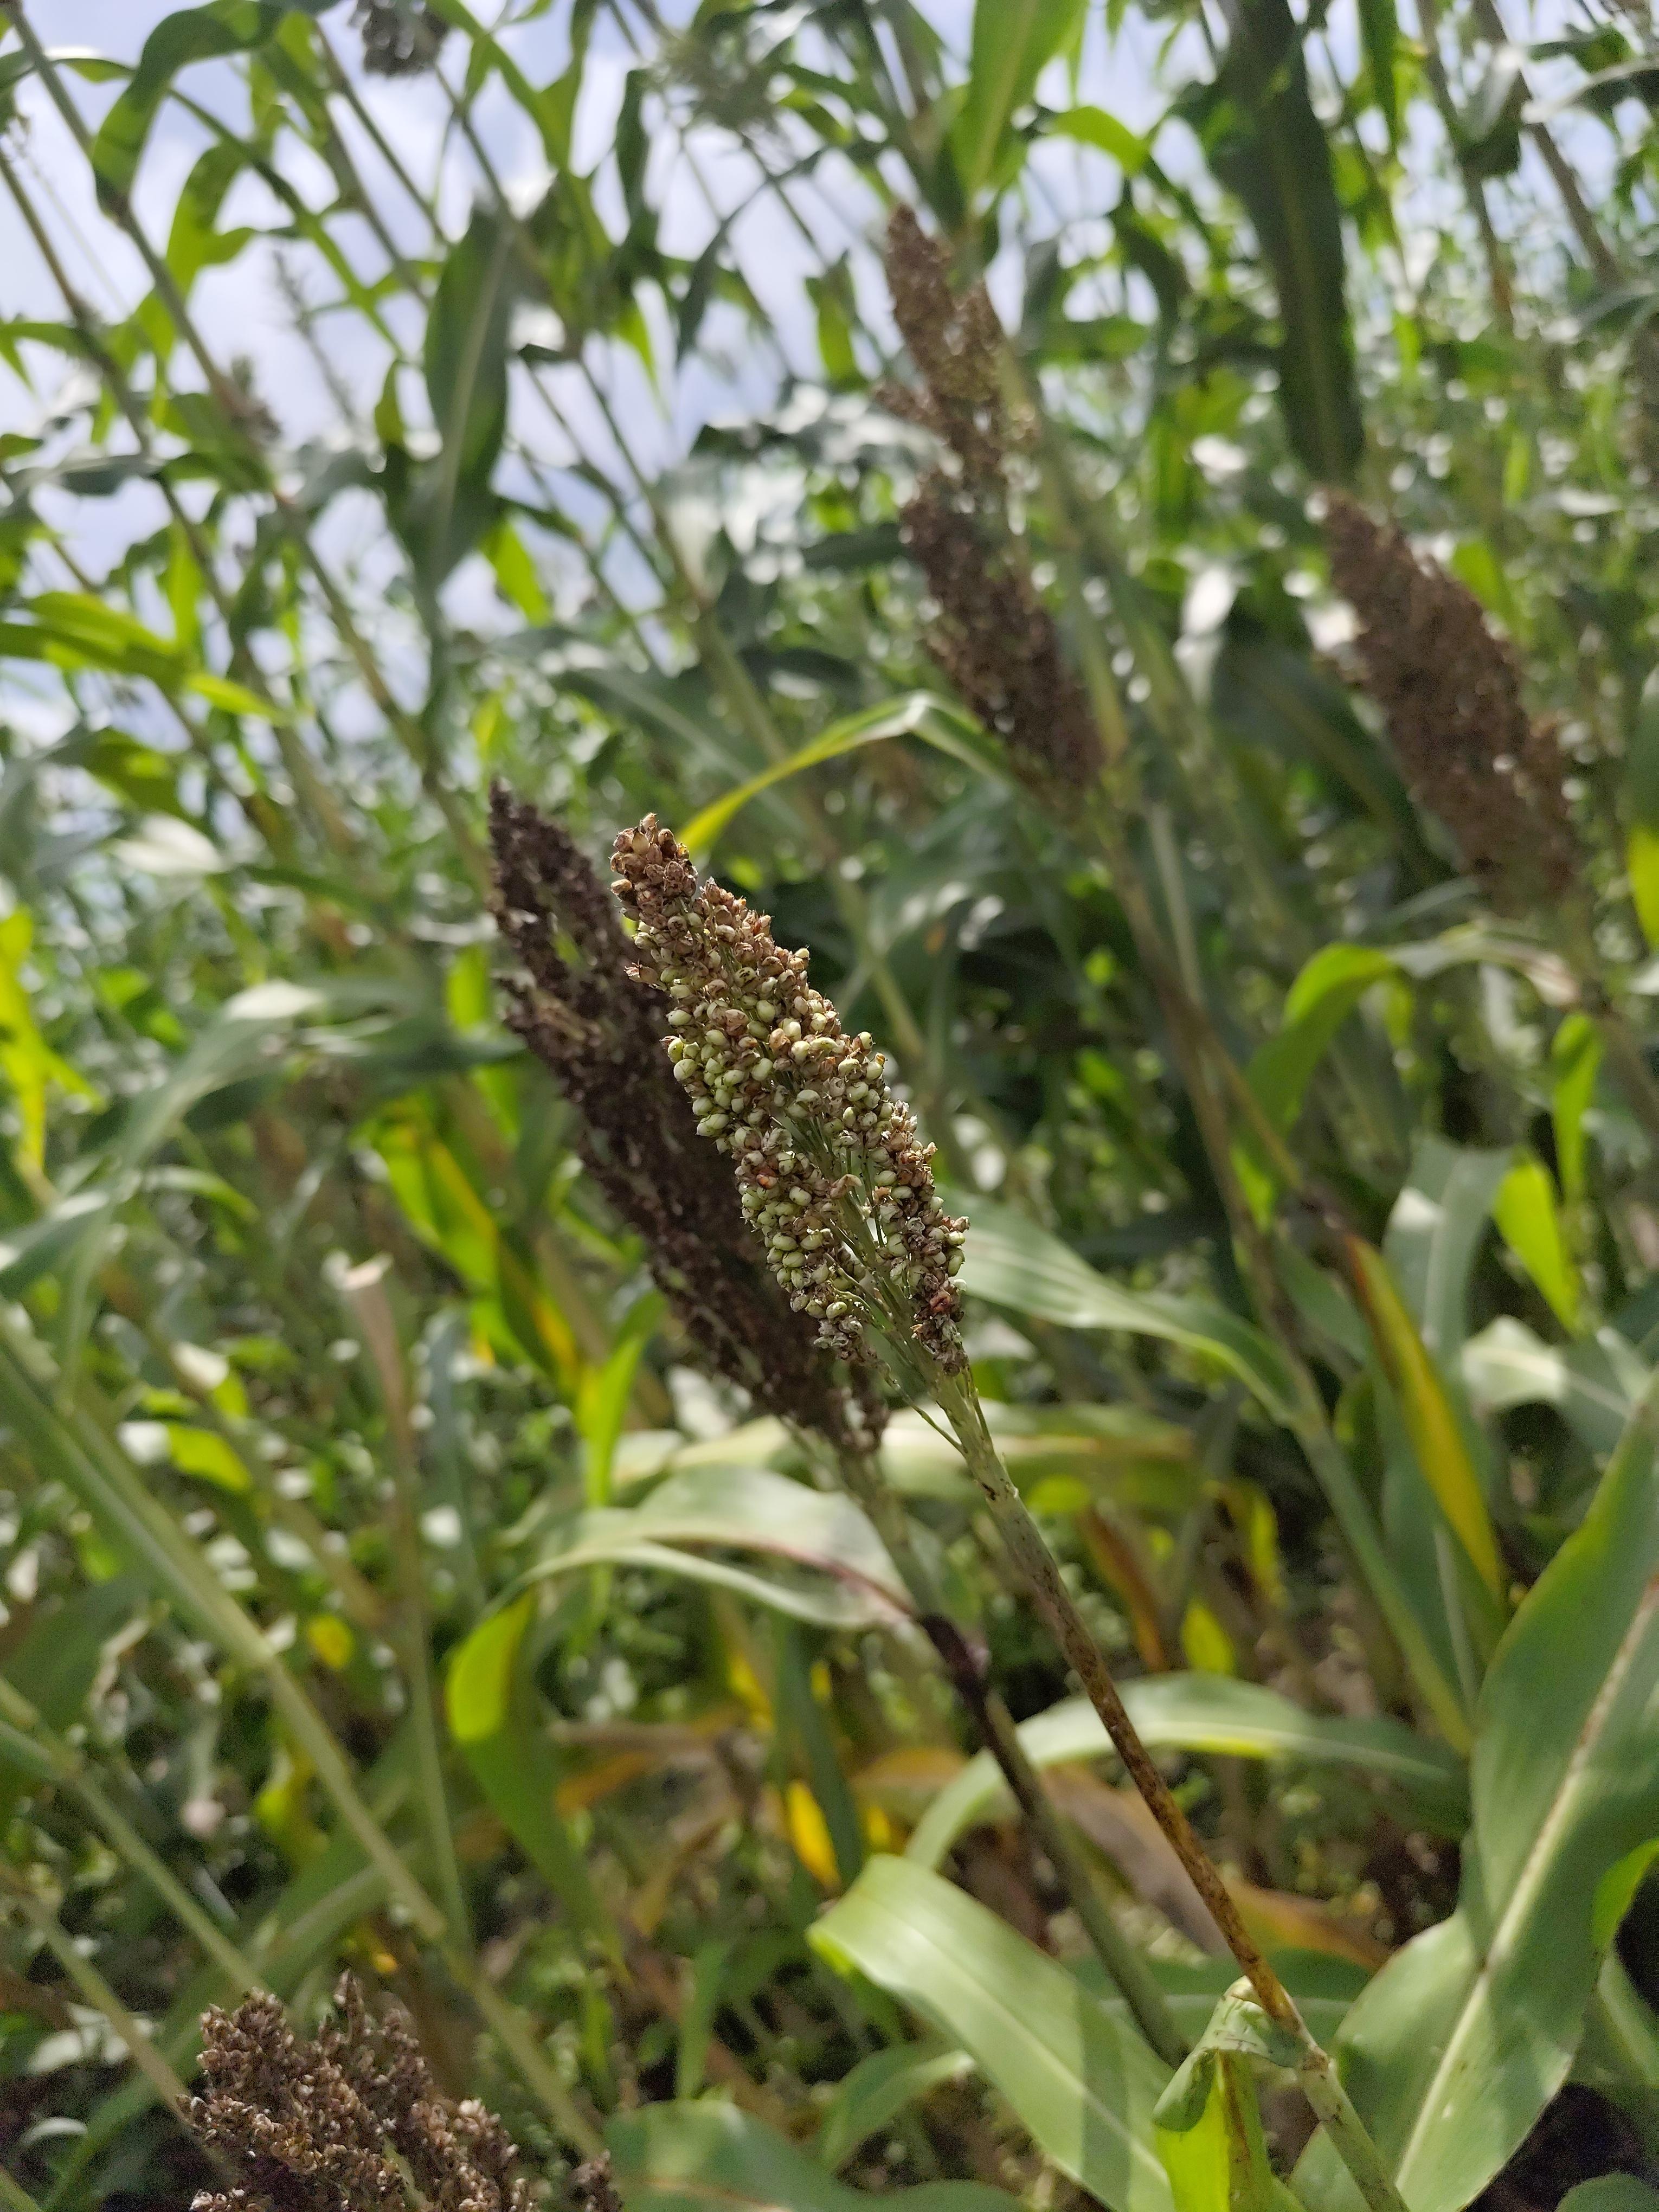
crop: sorghum
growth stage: filling grain
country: Tanzania
